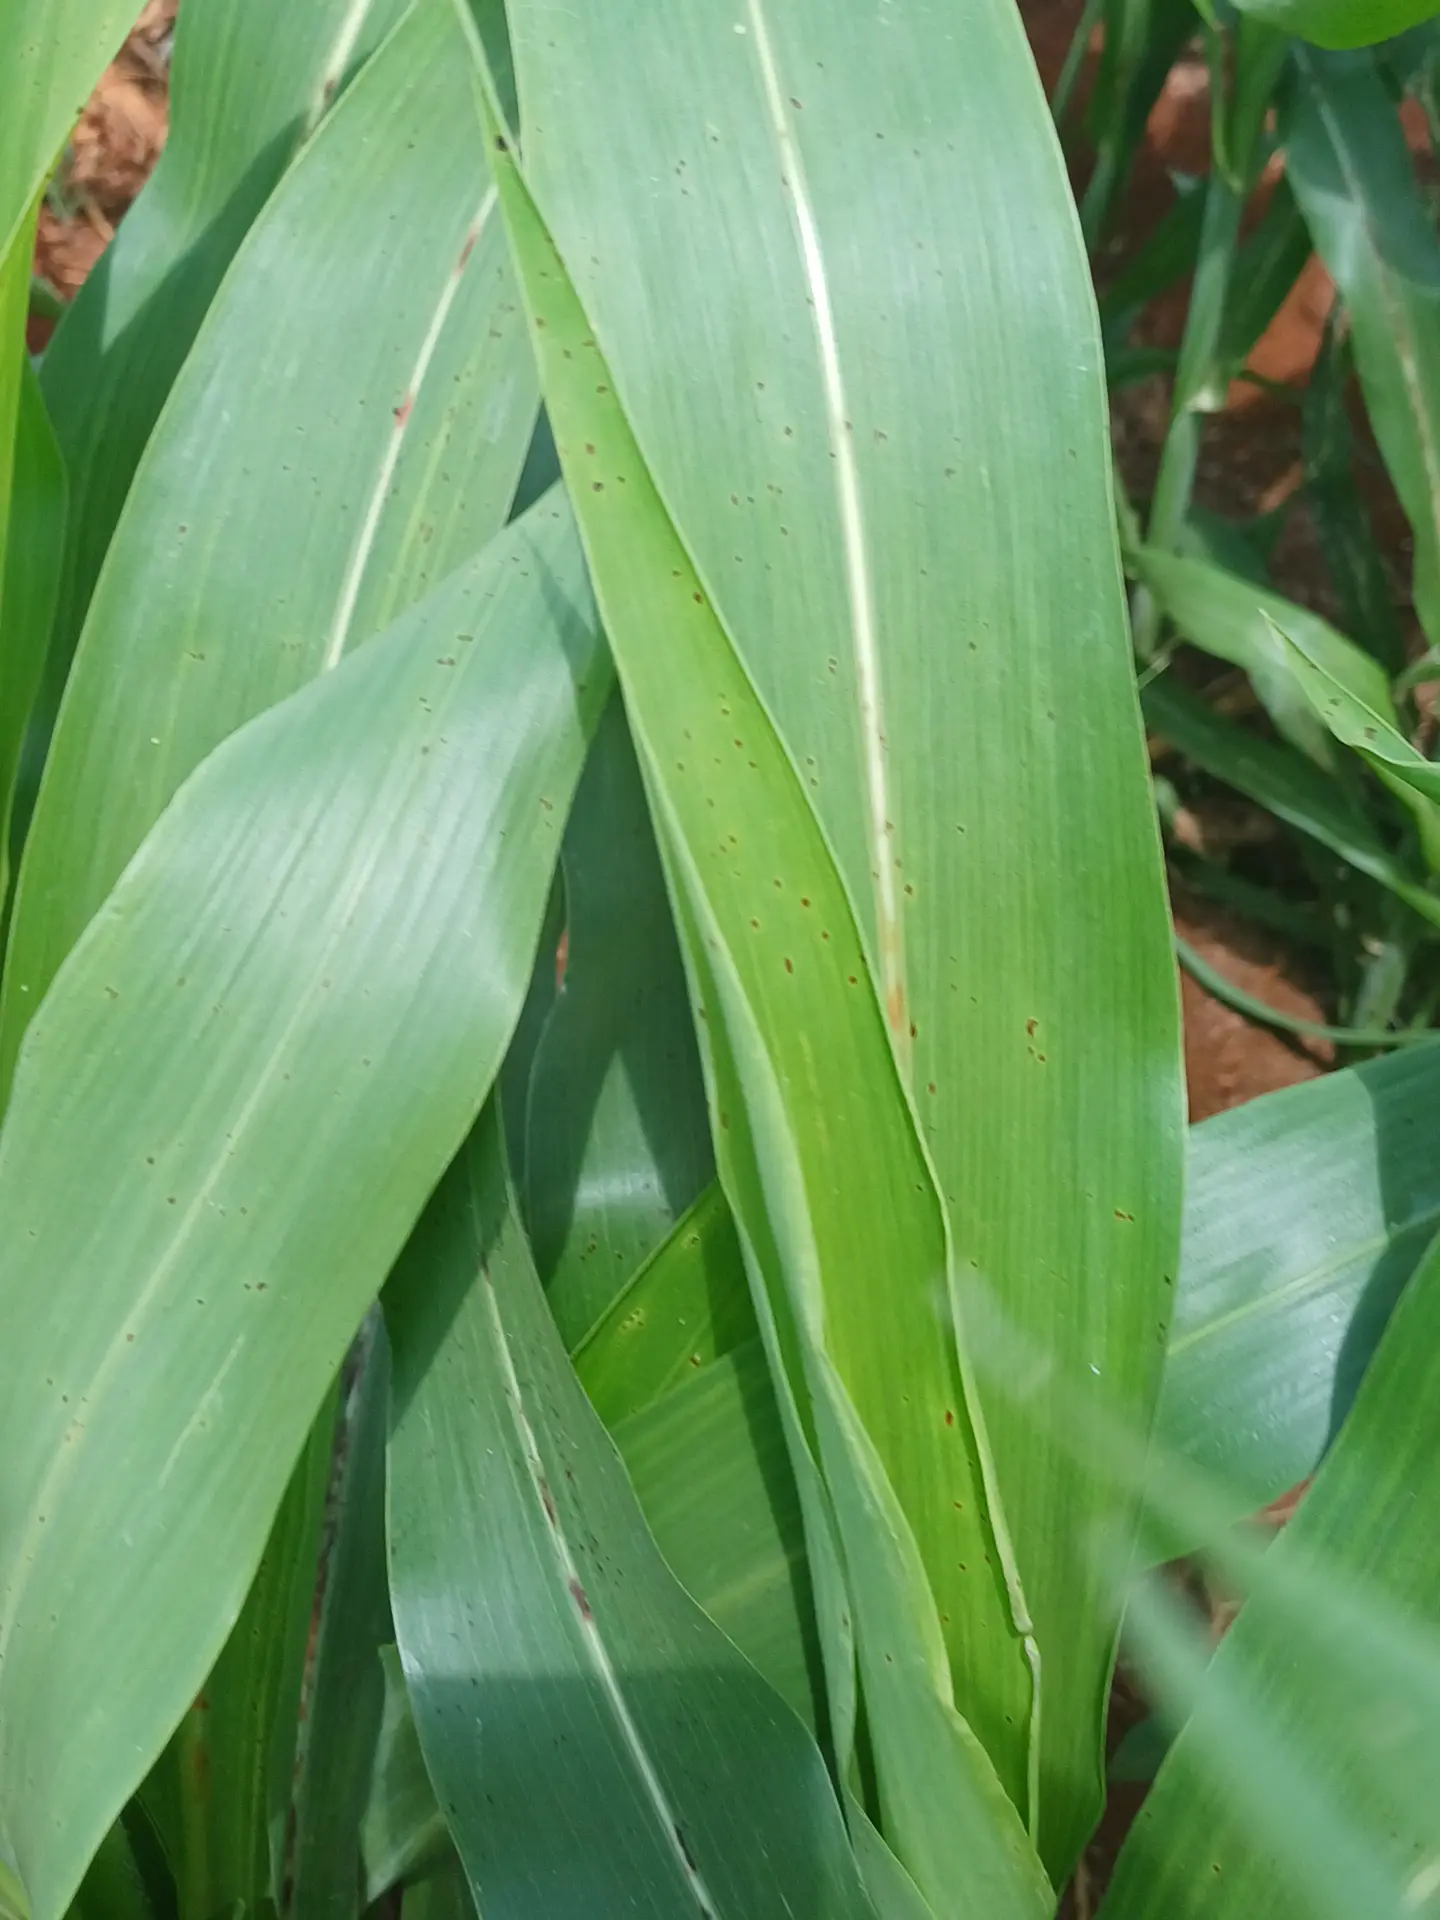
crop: sorghum
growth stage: vegetative
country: Kenya
